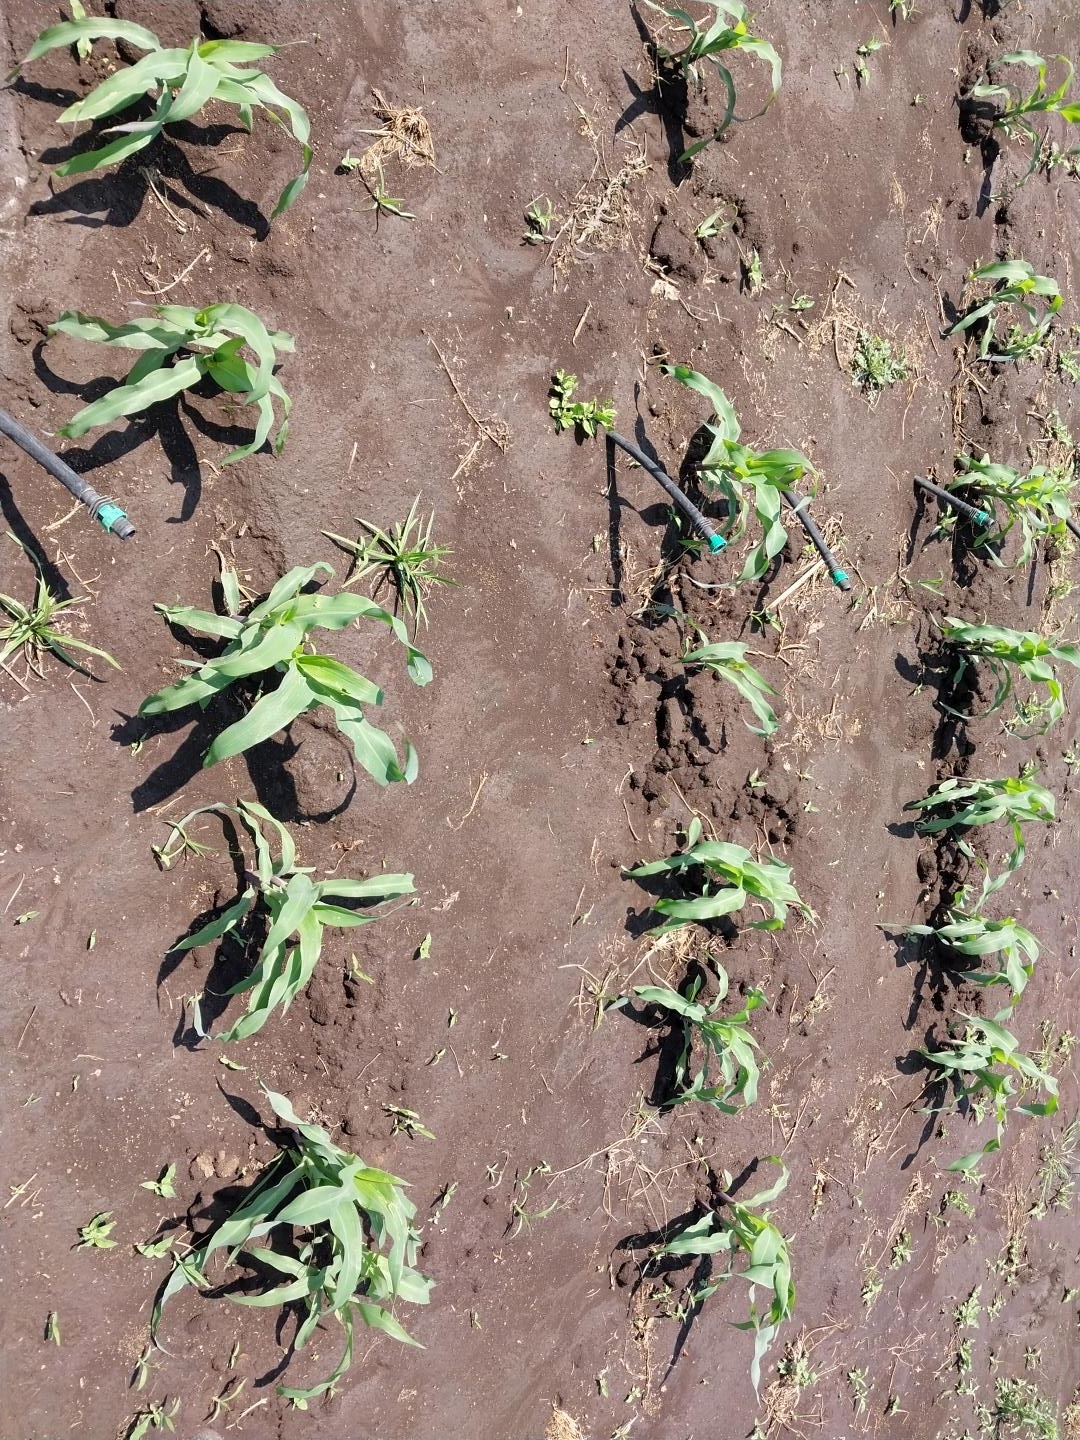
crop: maize
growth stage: emergence
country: Tanzania
